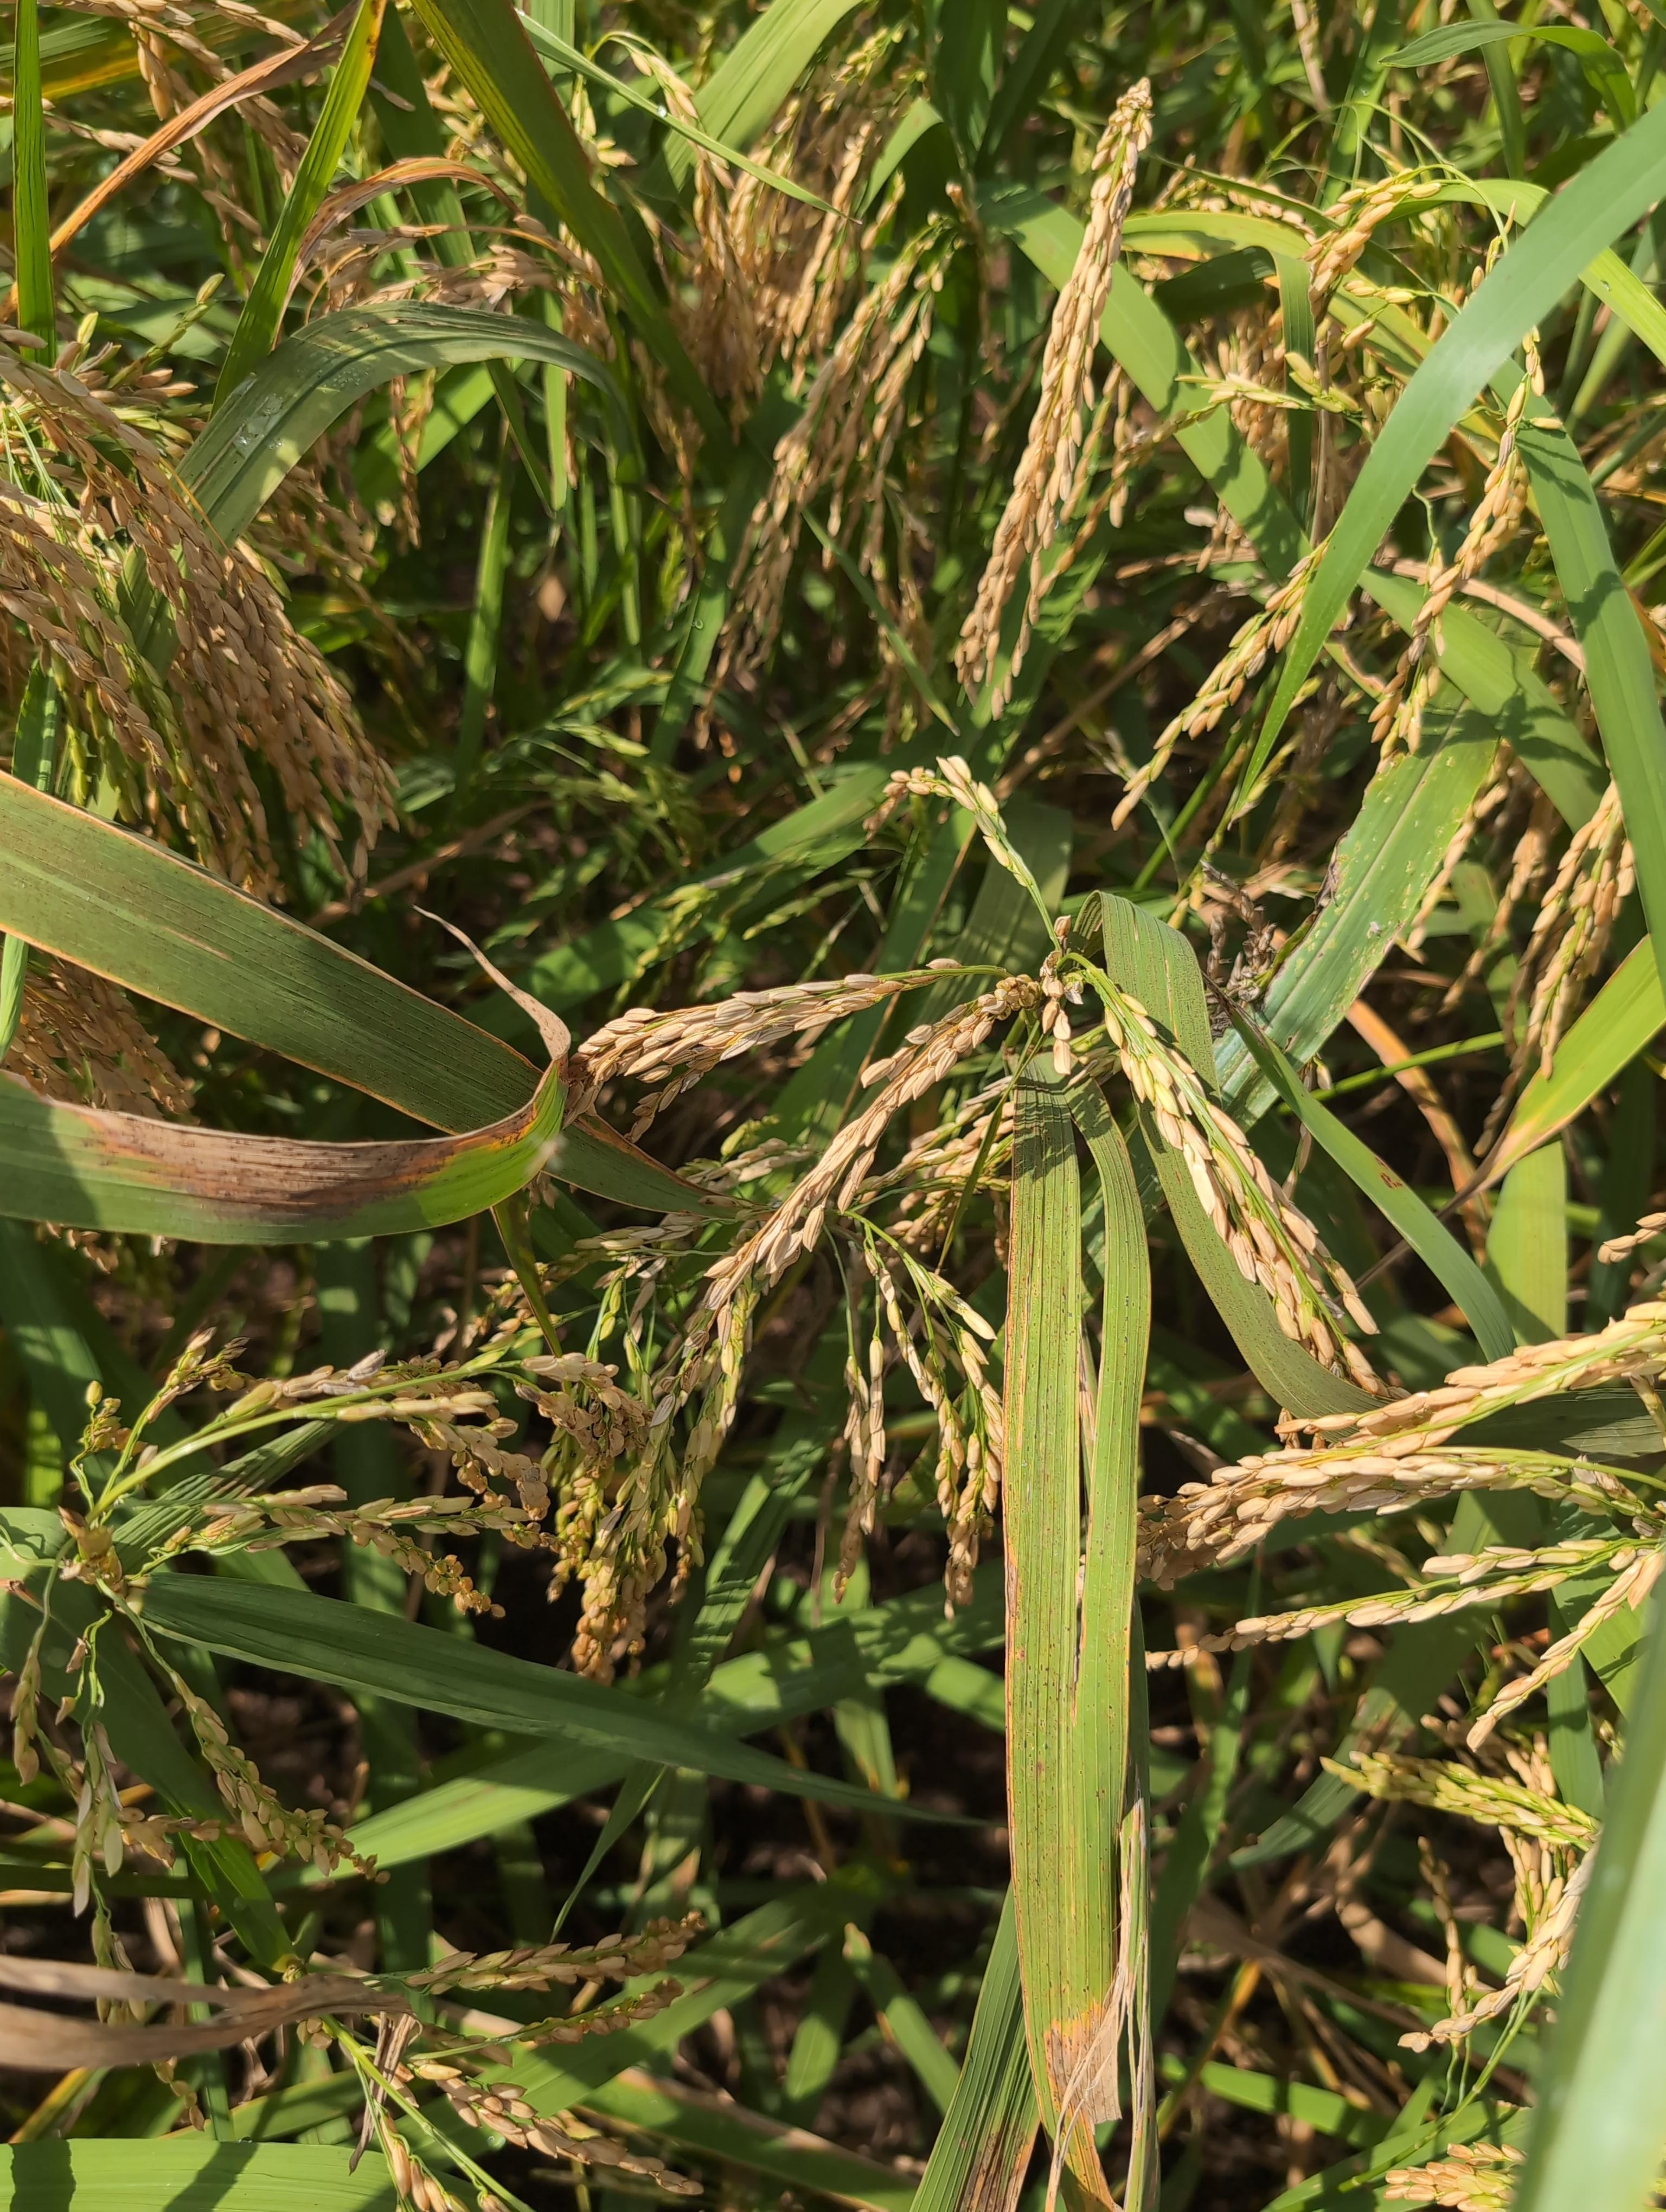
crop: rice
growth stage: ripening
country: Côte d'Ivoire
